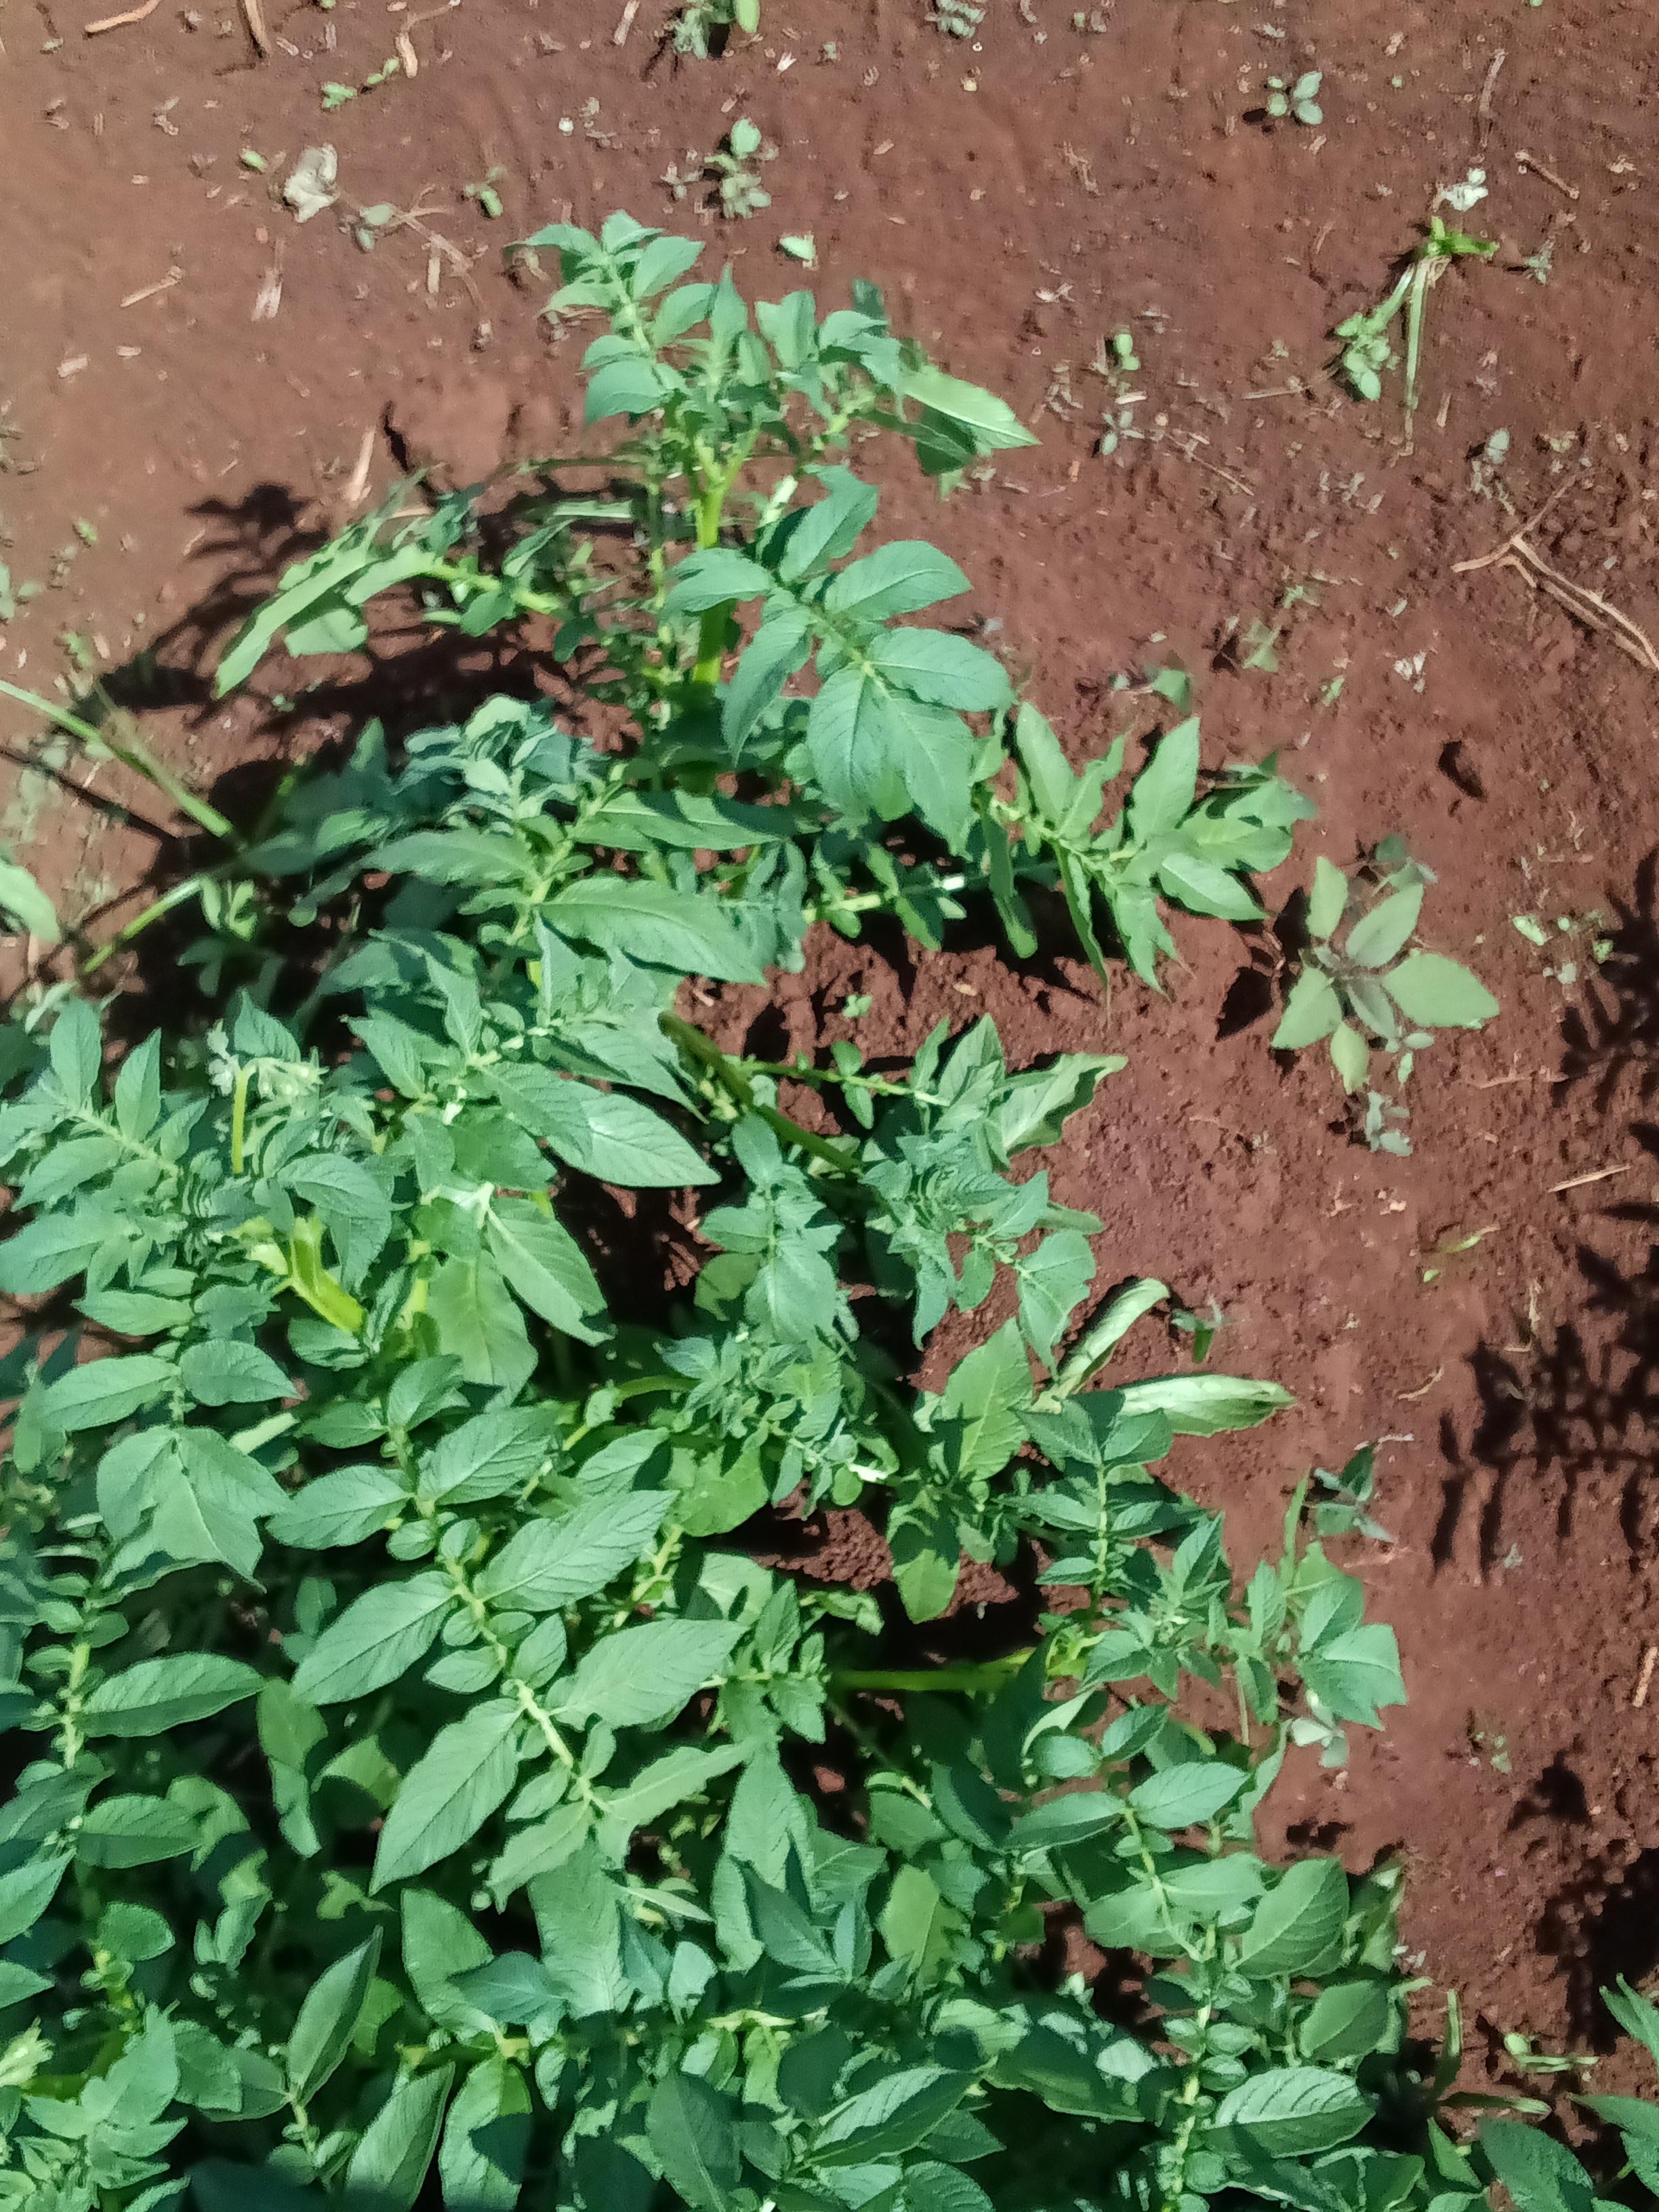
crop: potato
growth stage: vegetative
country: Kenya
